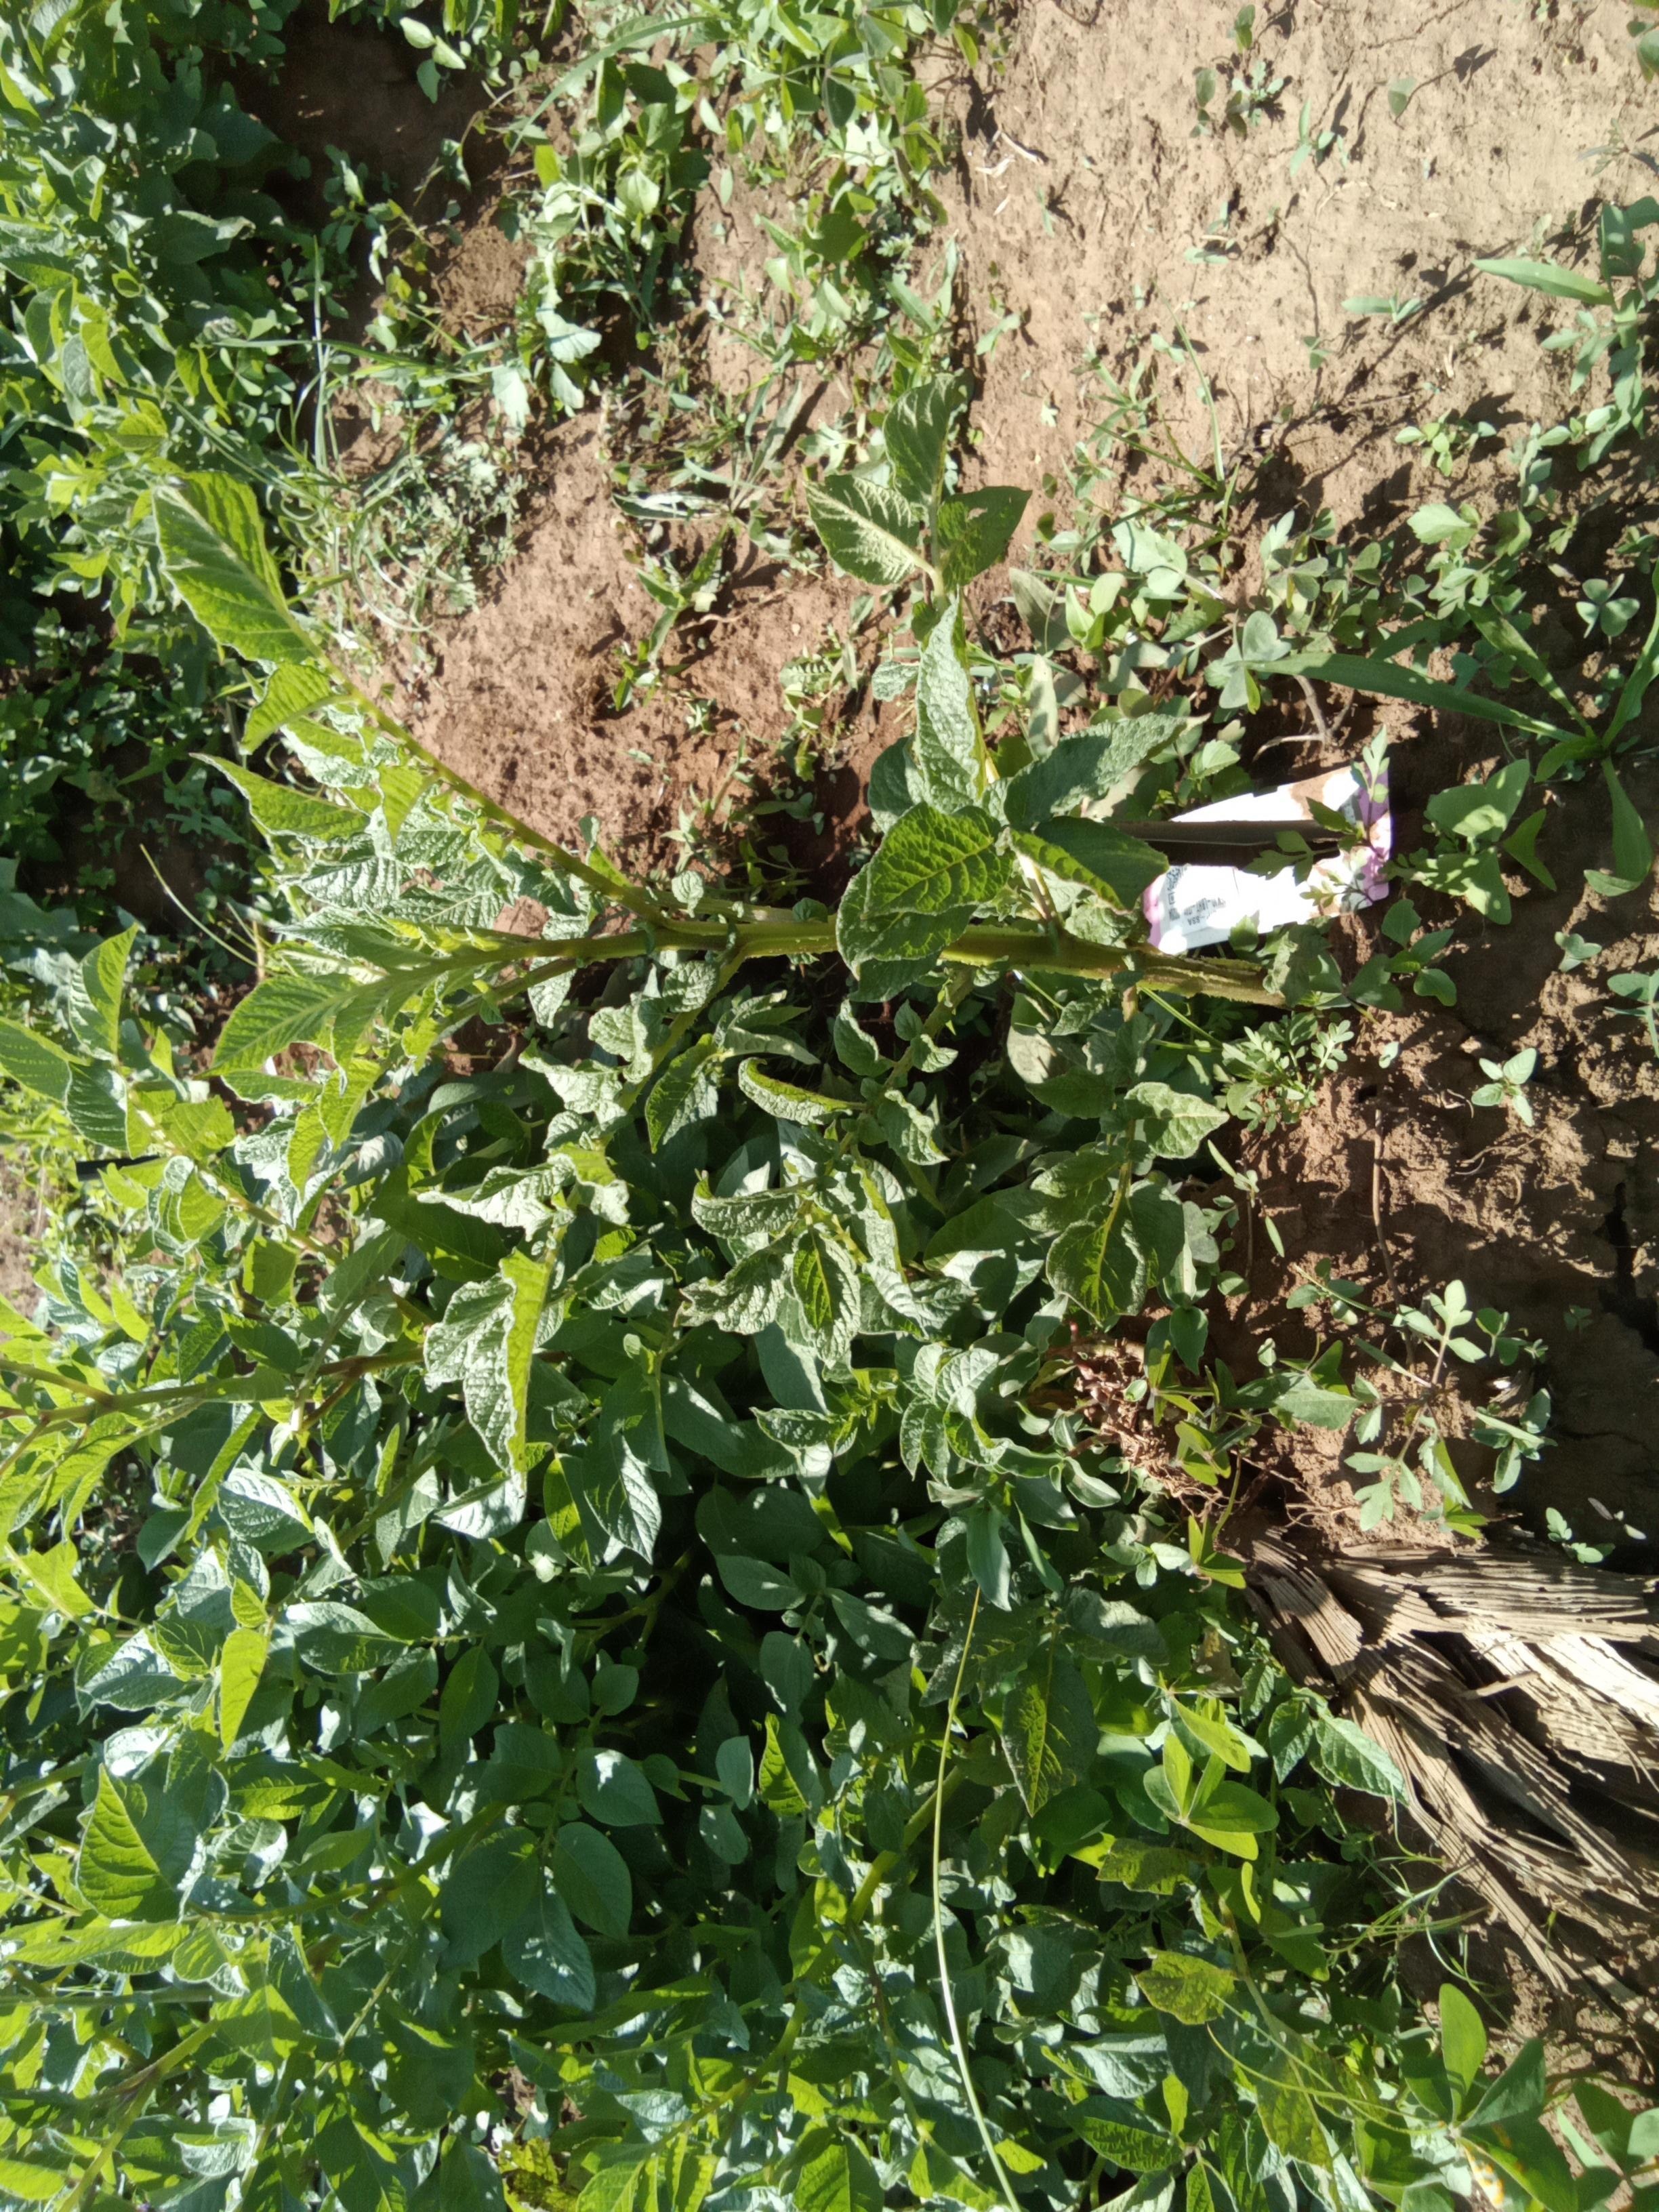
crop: potato
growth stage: vegetative
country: Kenya
